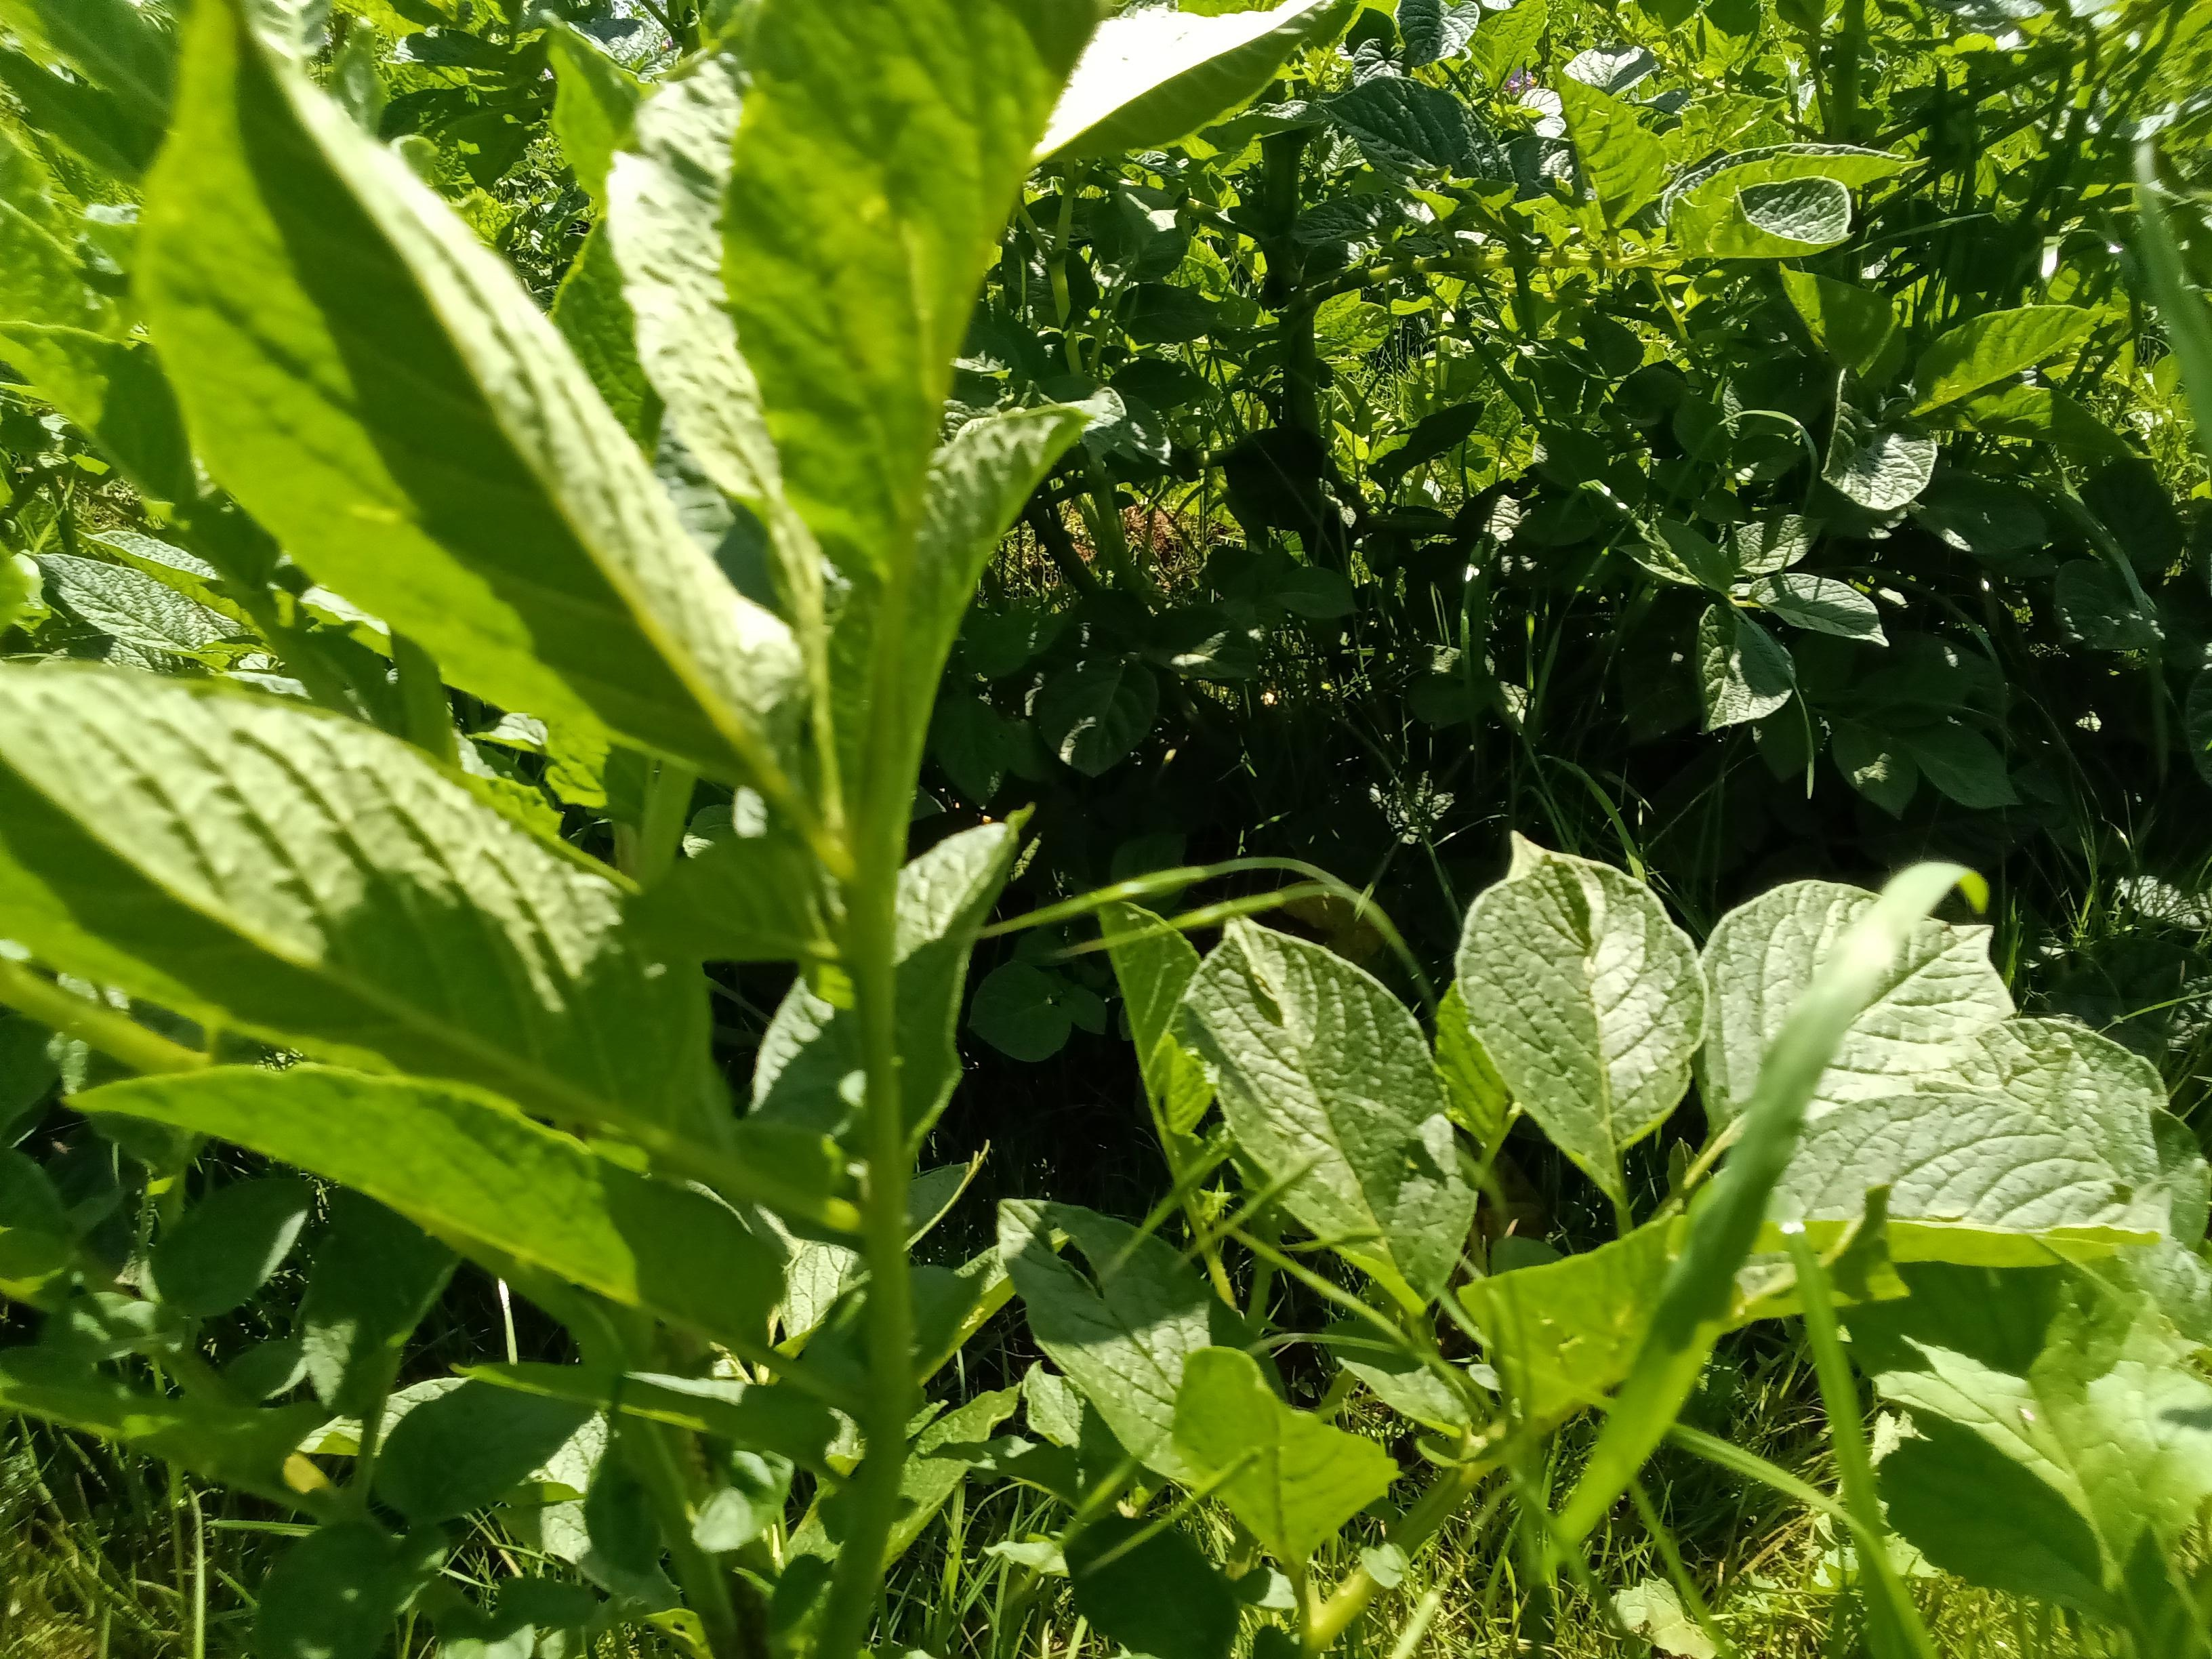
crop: potato
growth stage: flowering
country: Kenya
